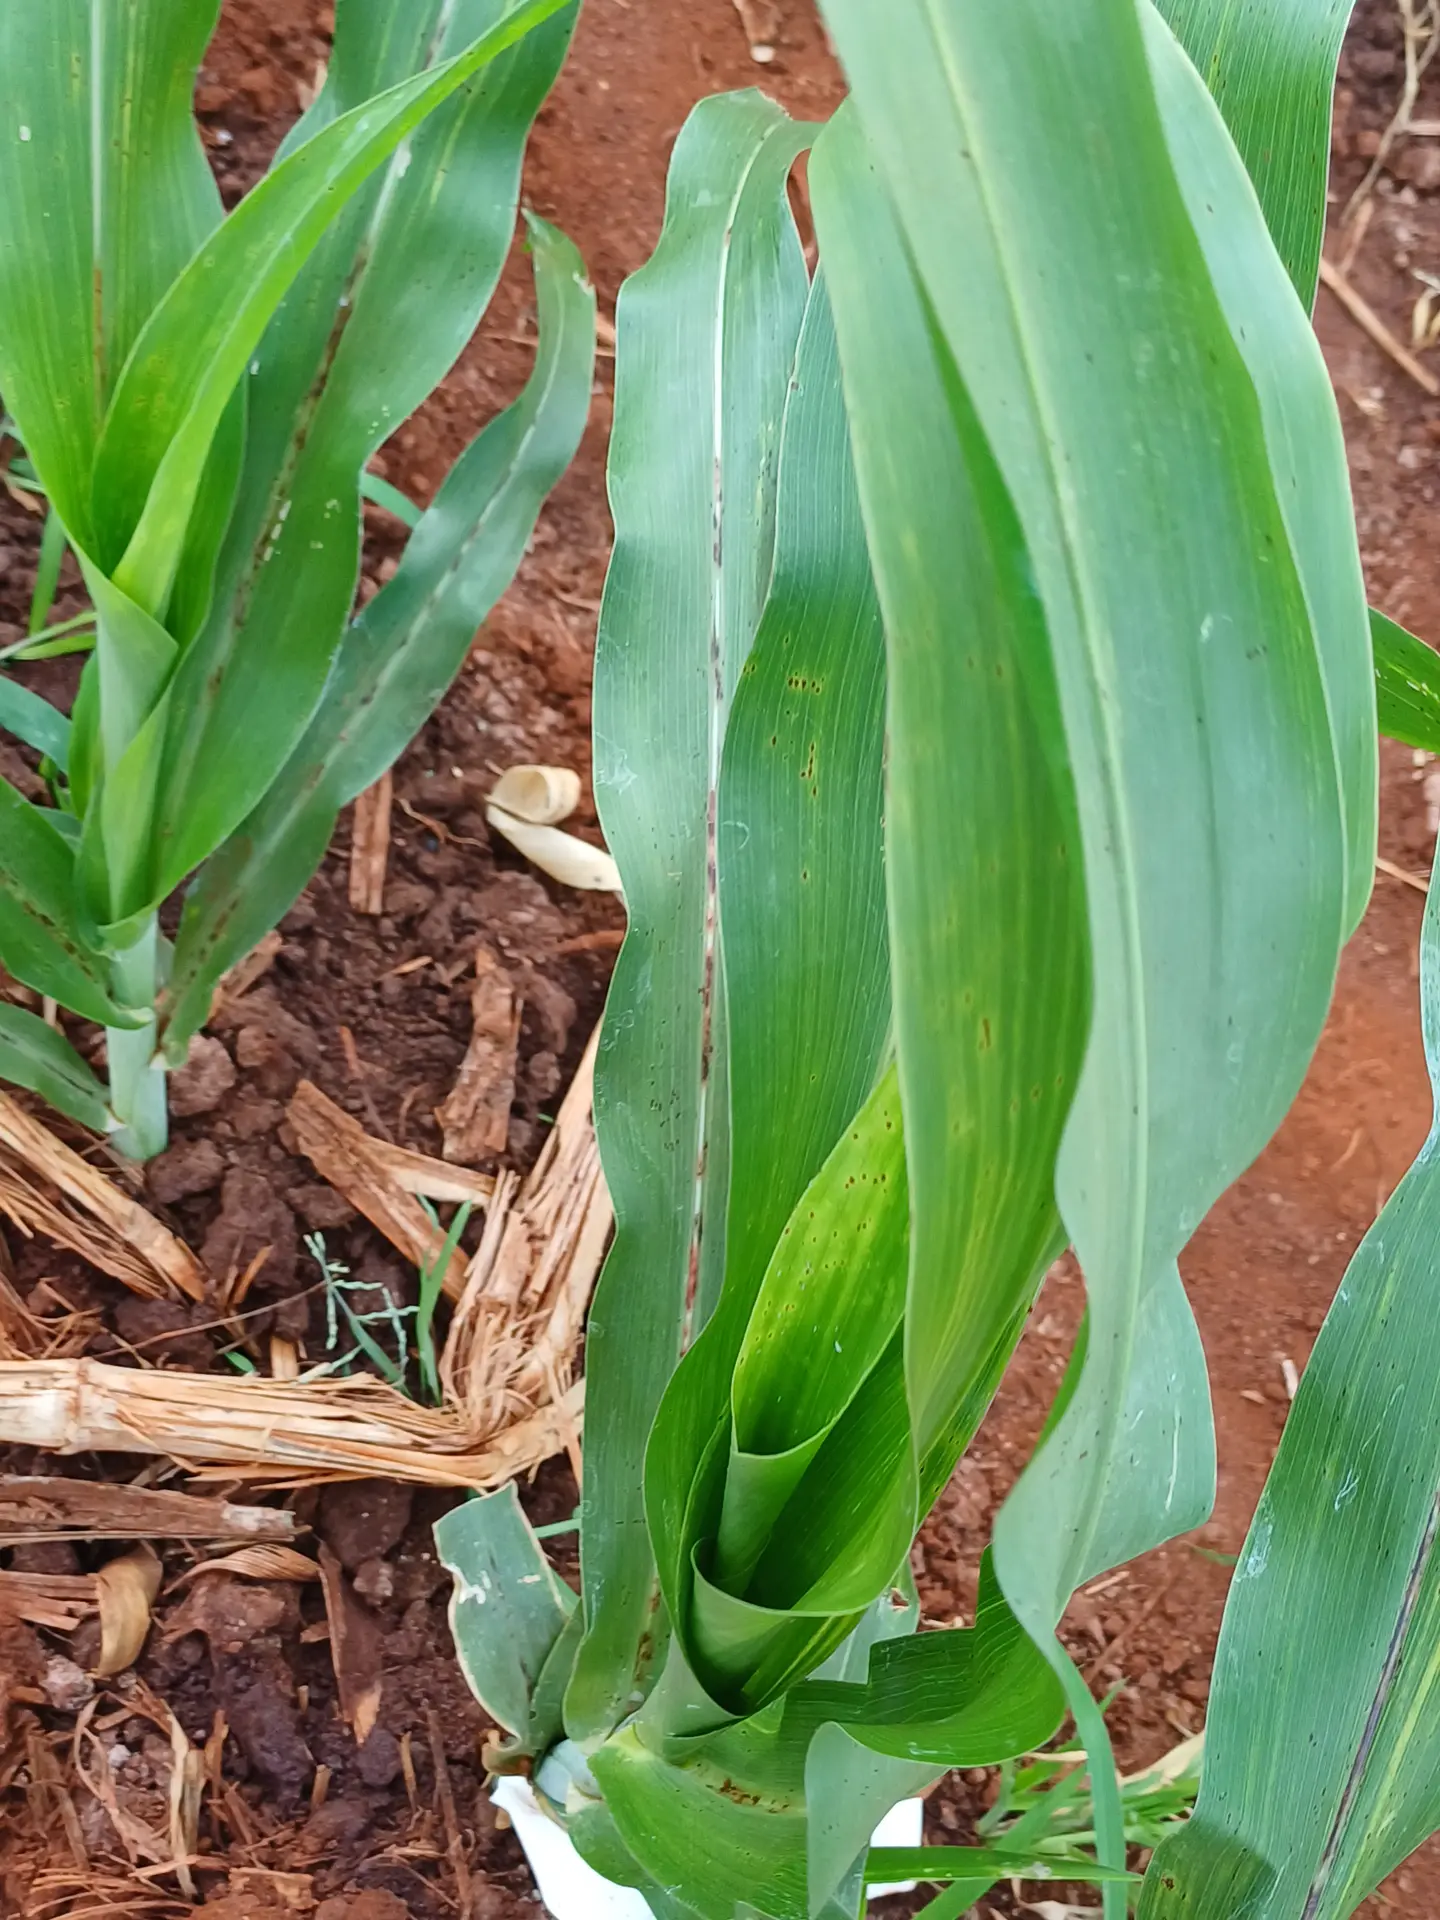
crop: sorghum
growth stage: vegetative
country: Kenya
